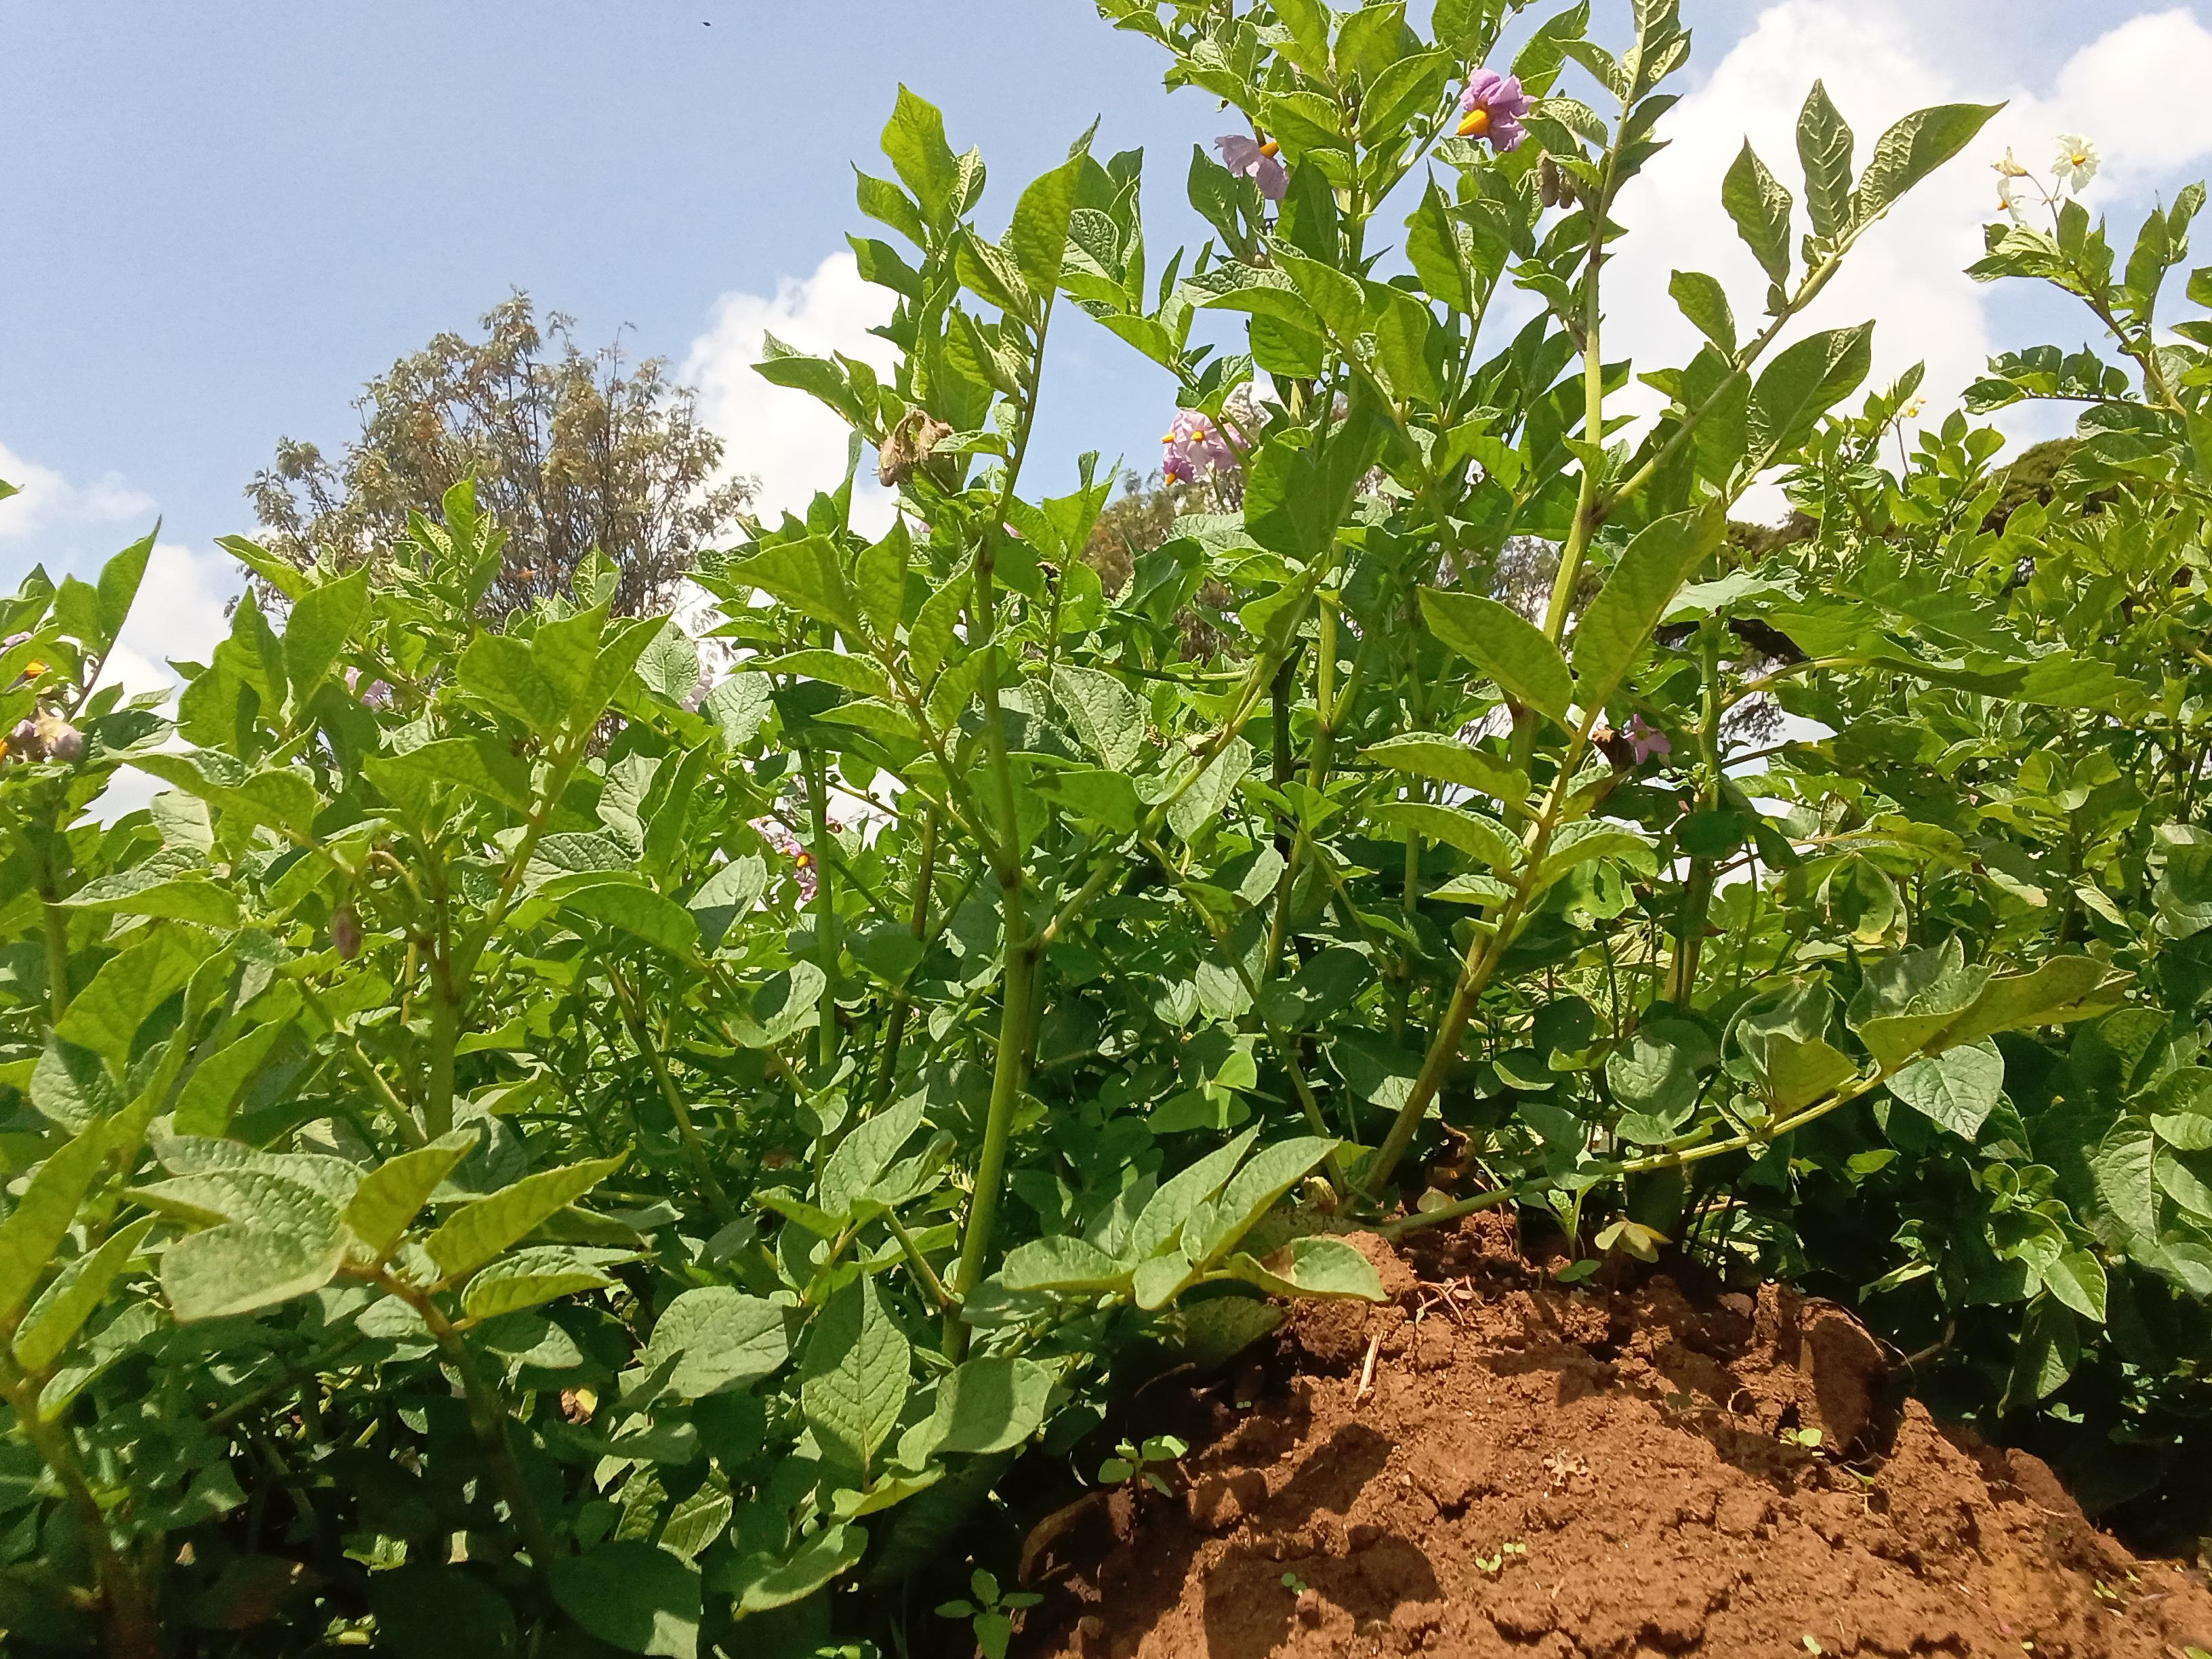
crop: potato
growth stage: flowering
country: Kenya
